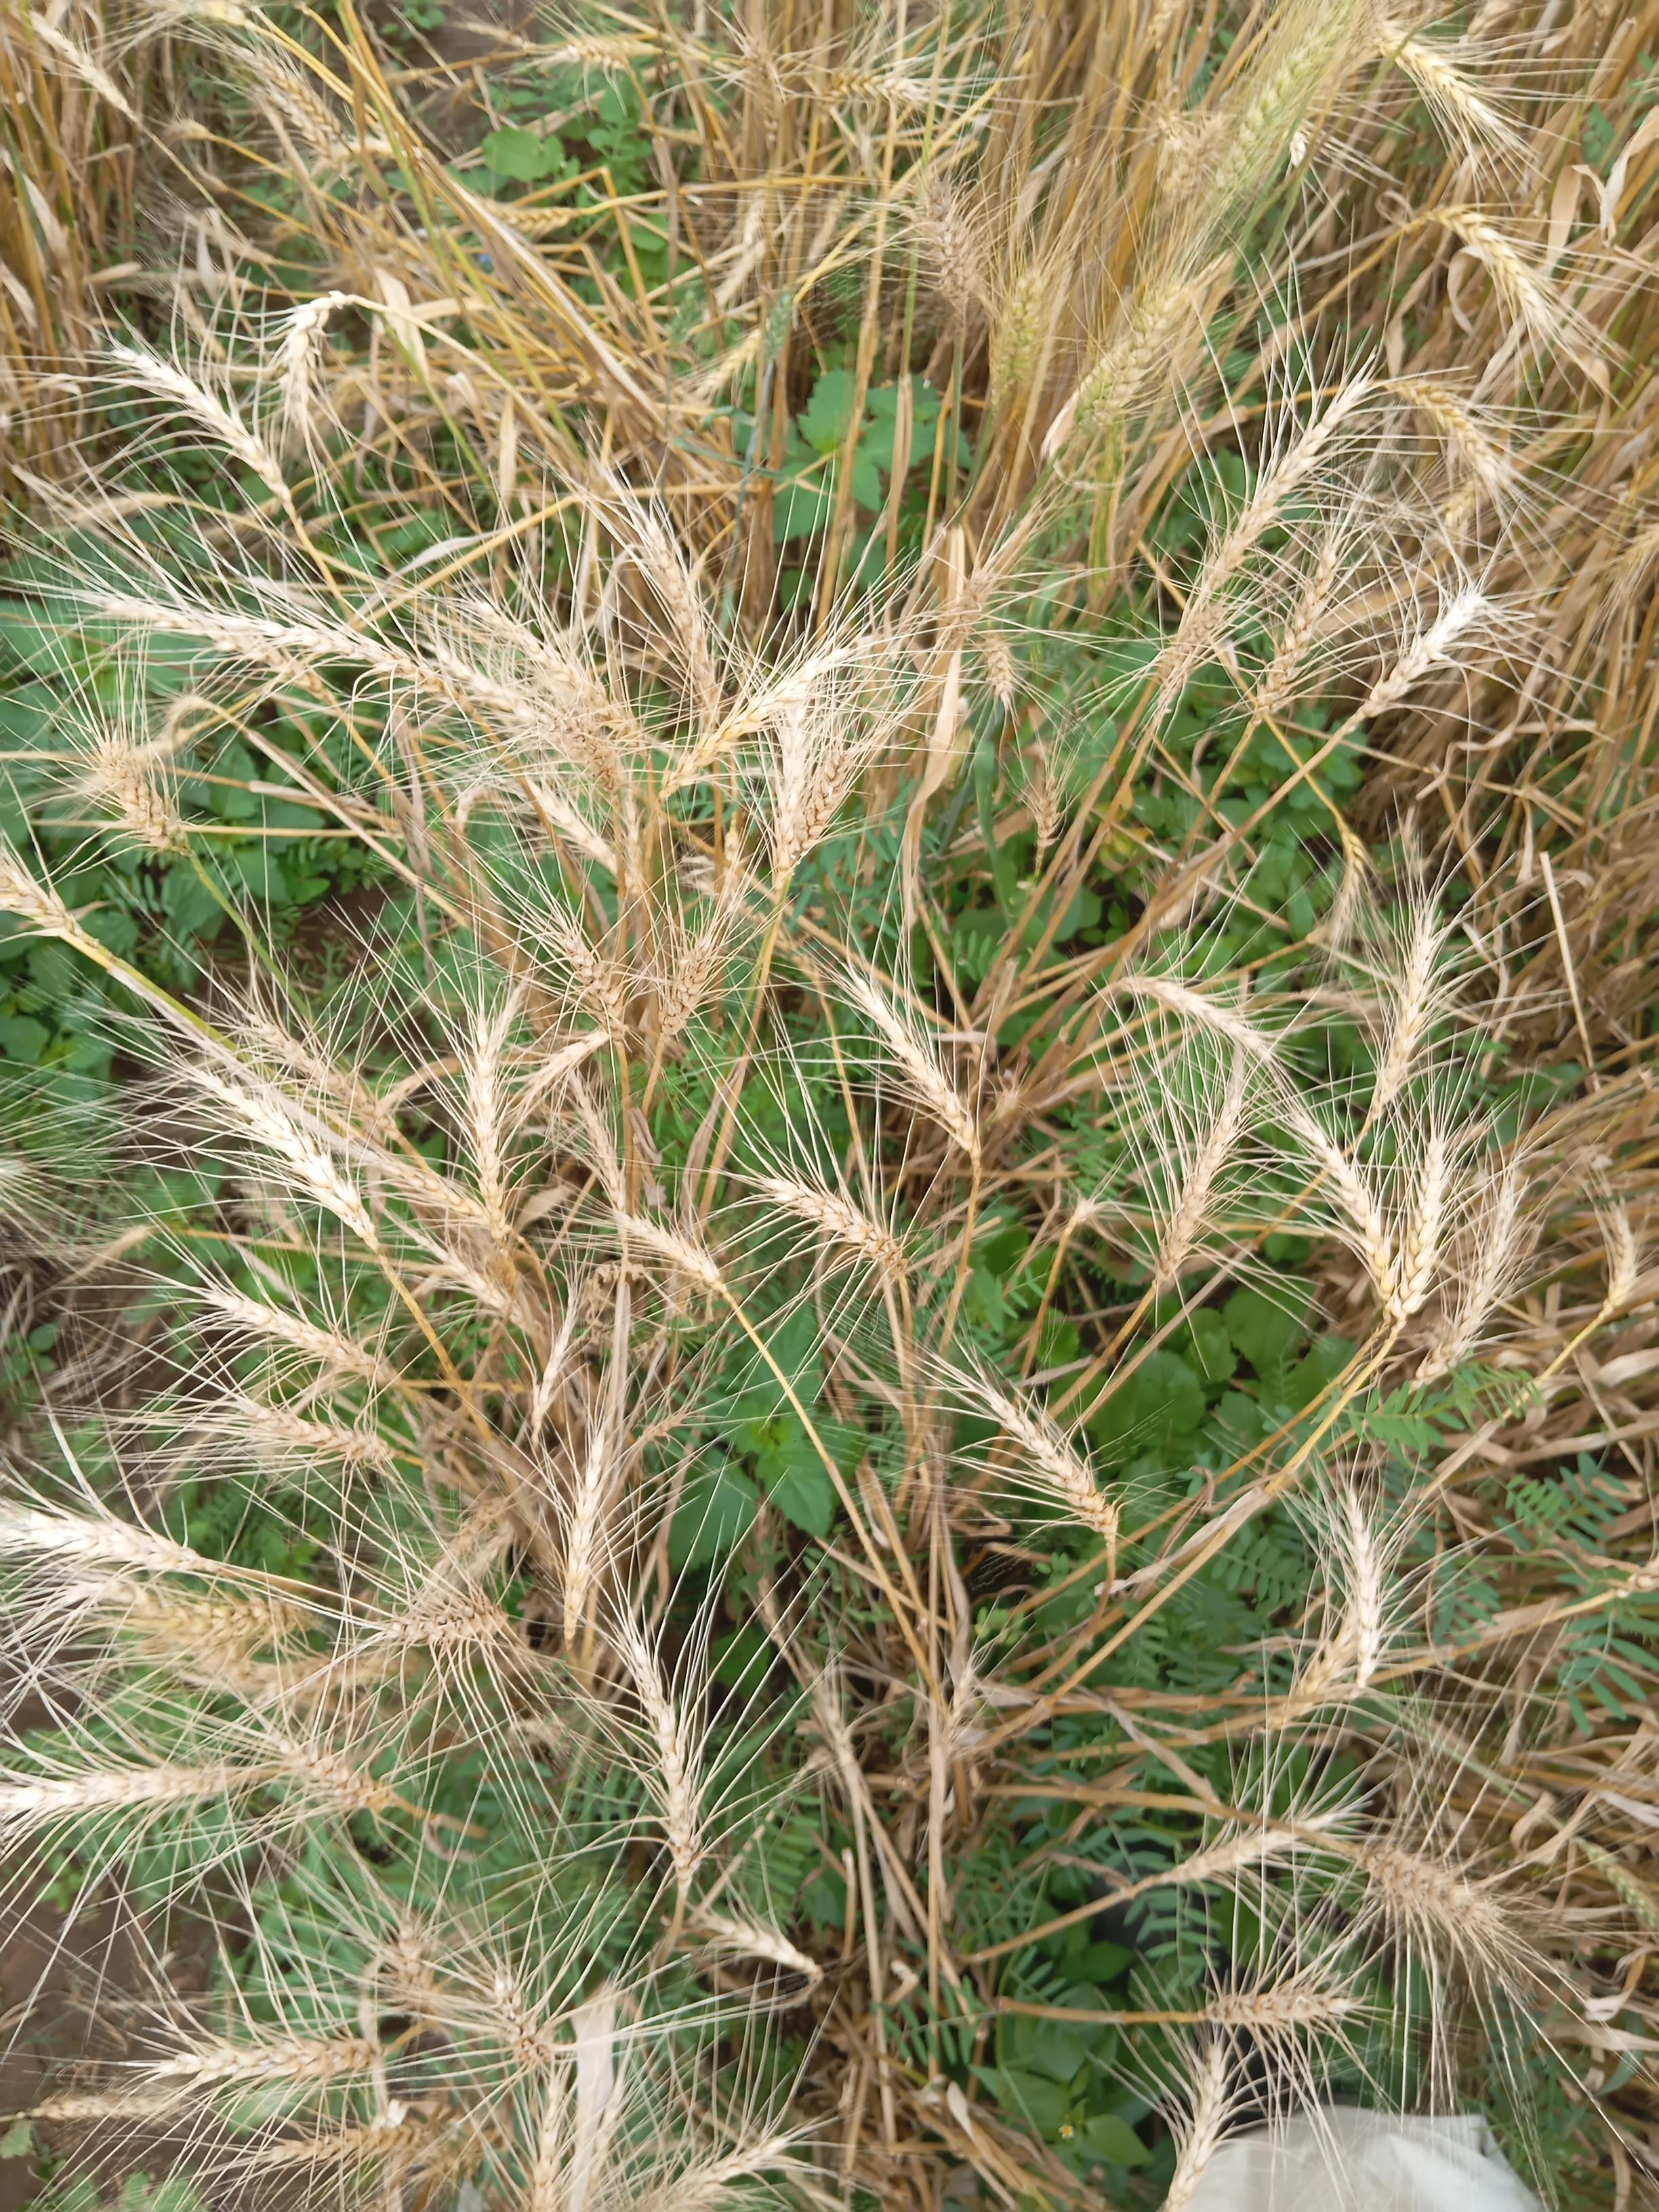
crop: wheat
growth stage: maturity
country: Kenya
